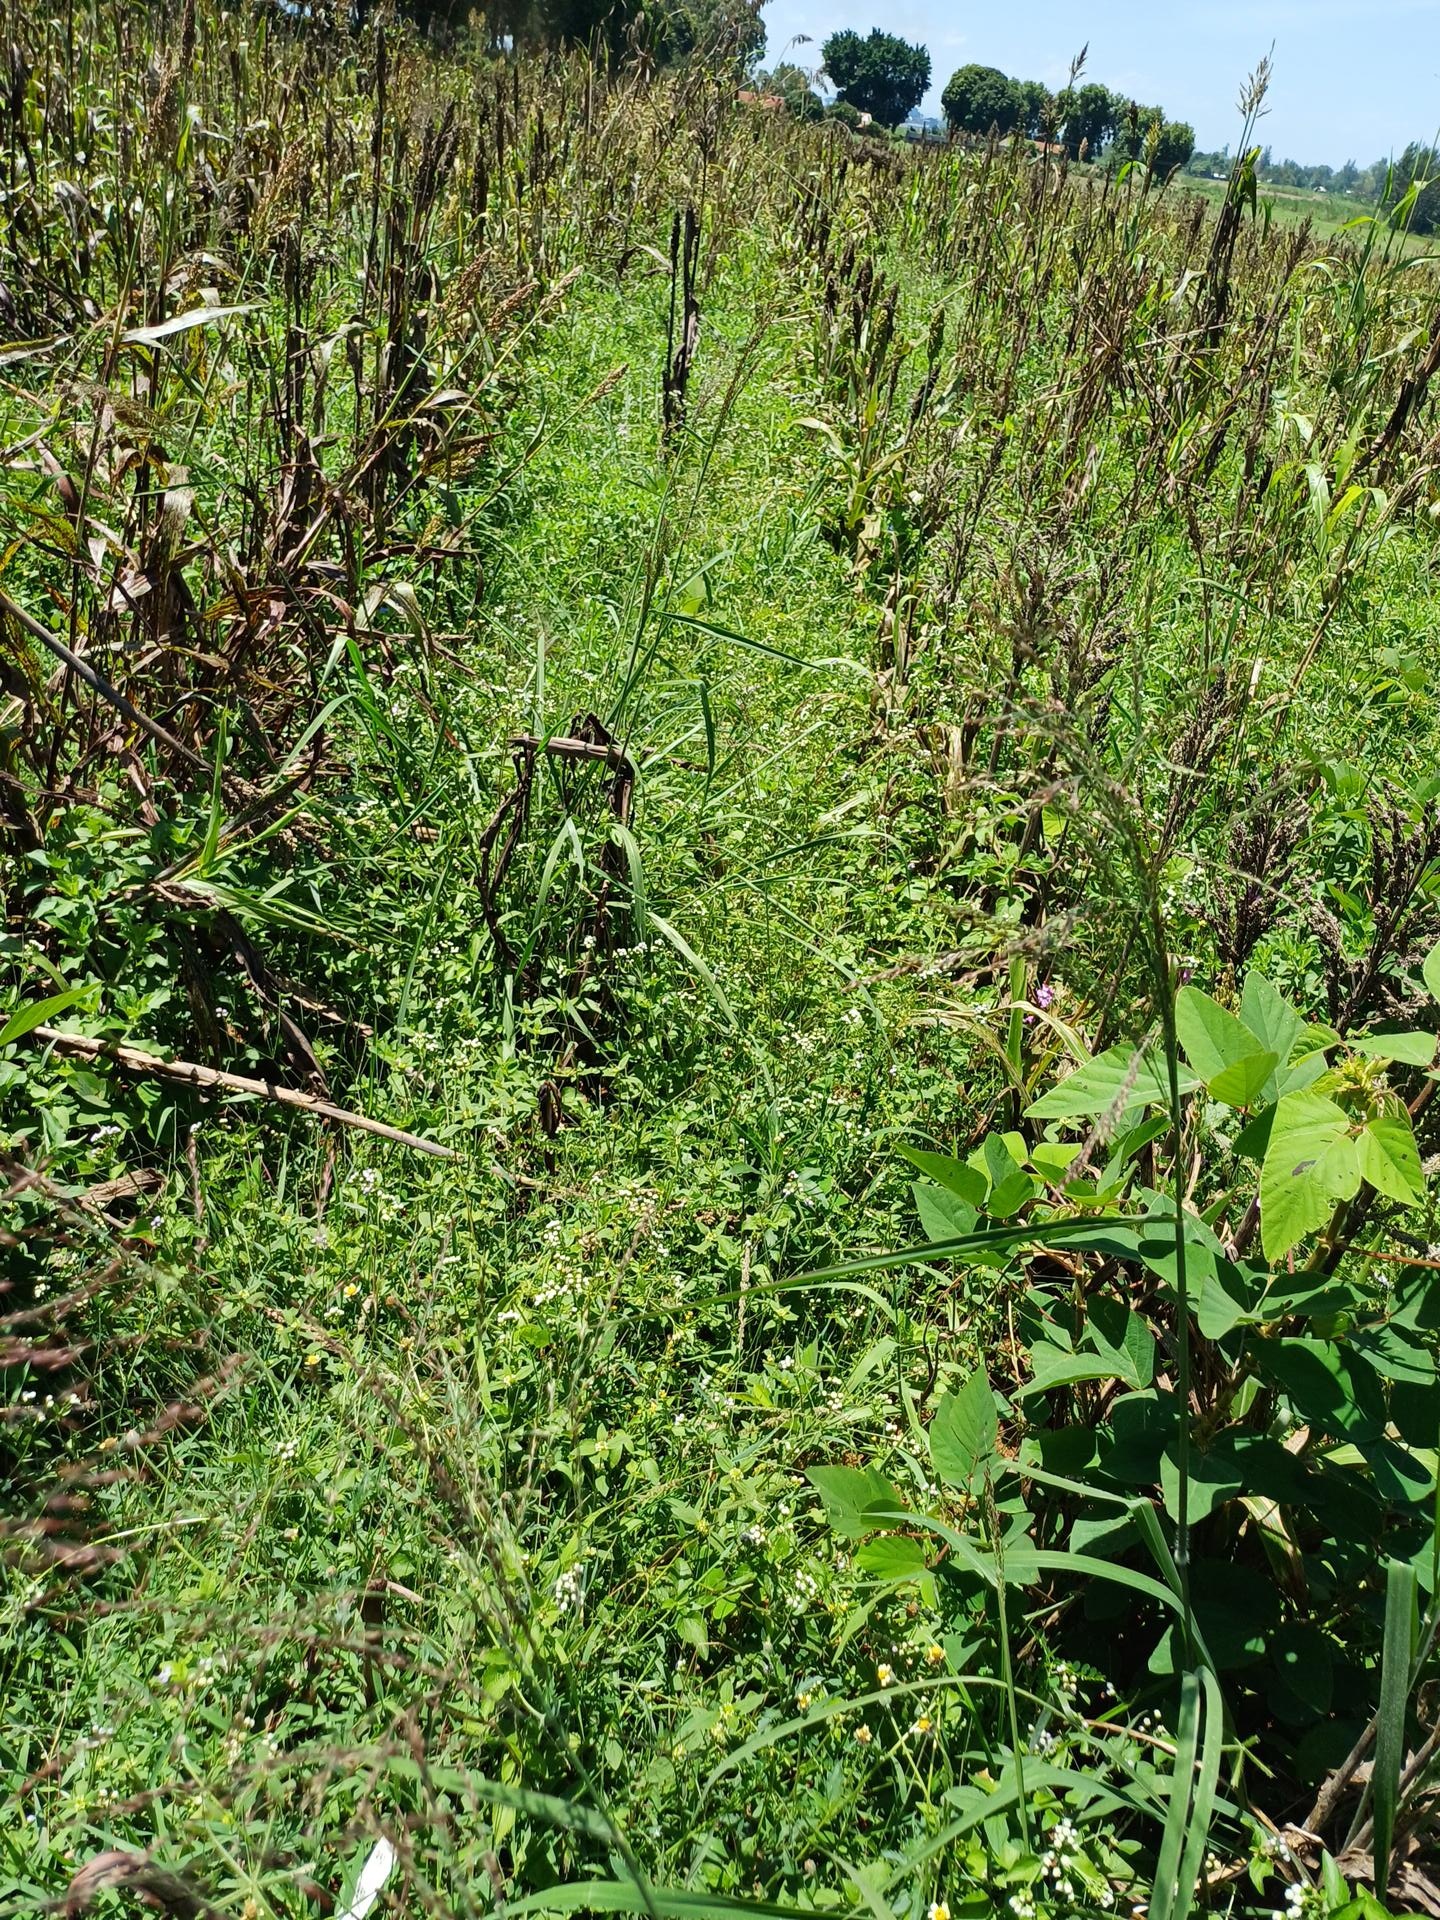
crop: sorghum
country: Kenya
